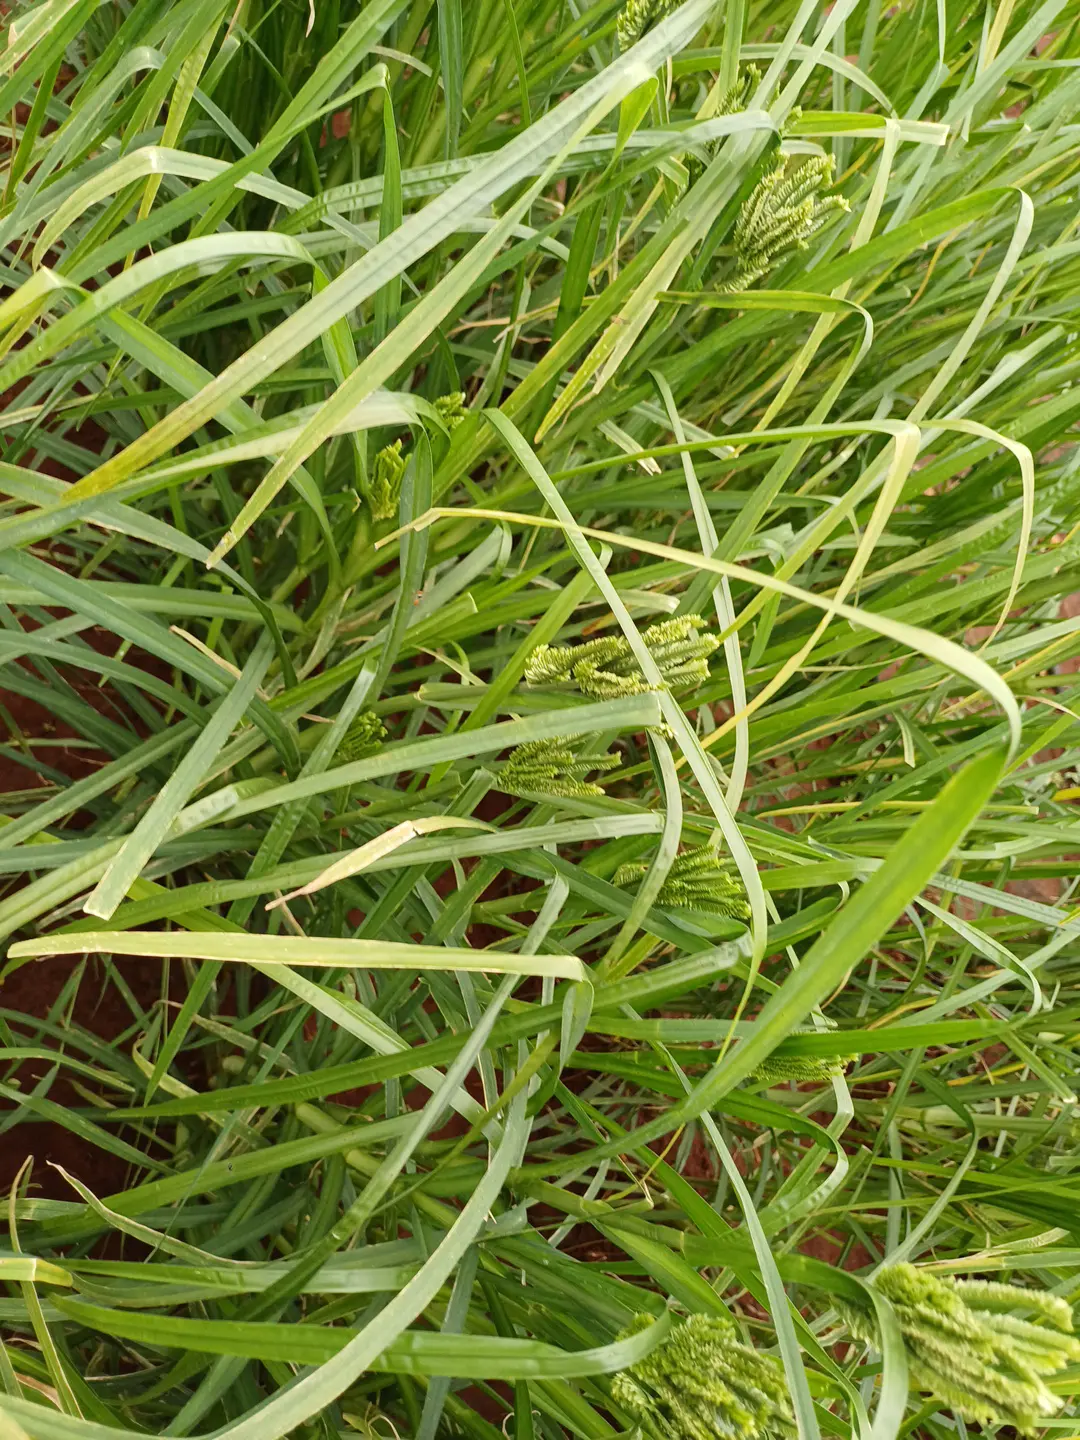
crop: finger millet
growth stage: flowering
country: Kenya
